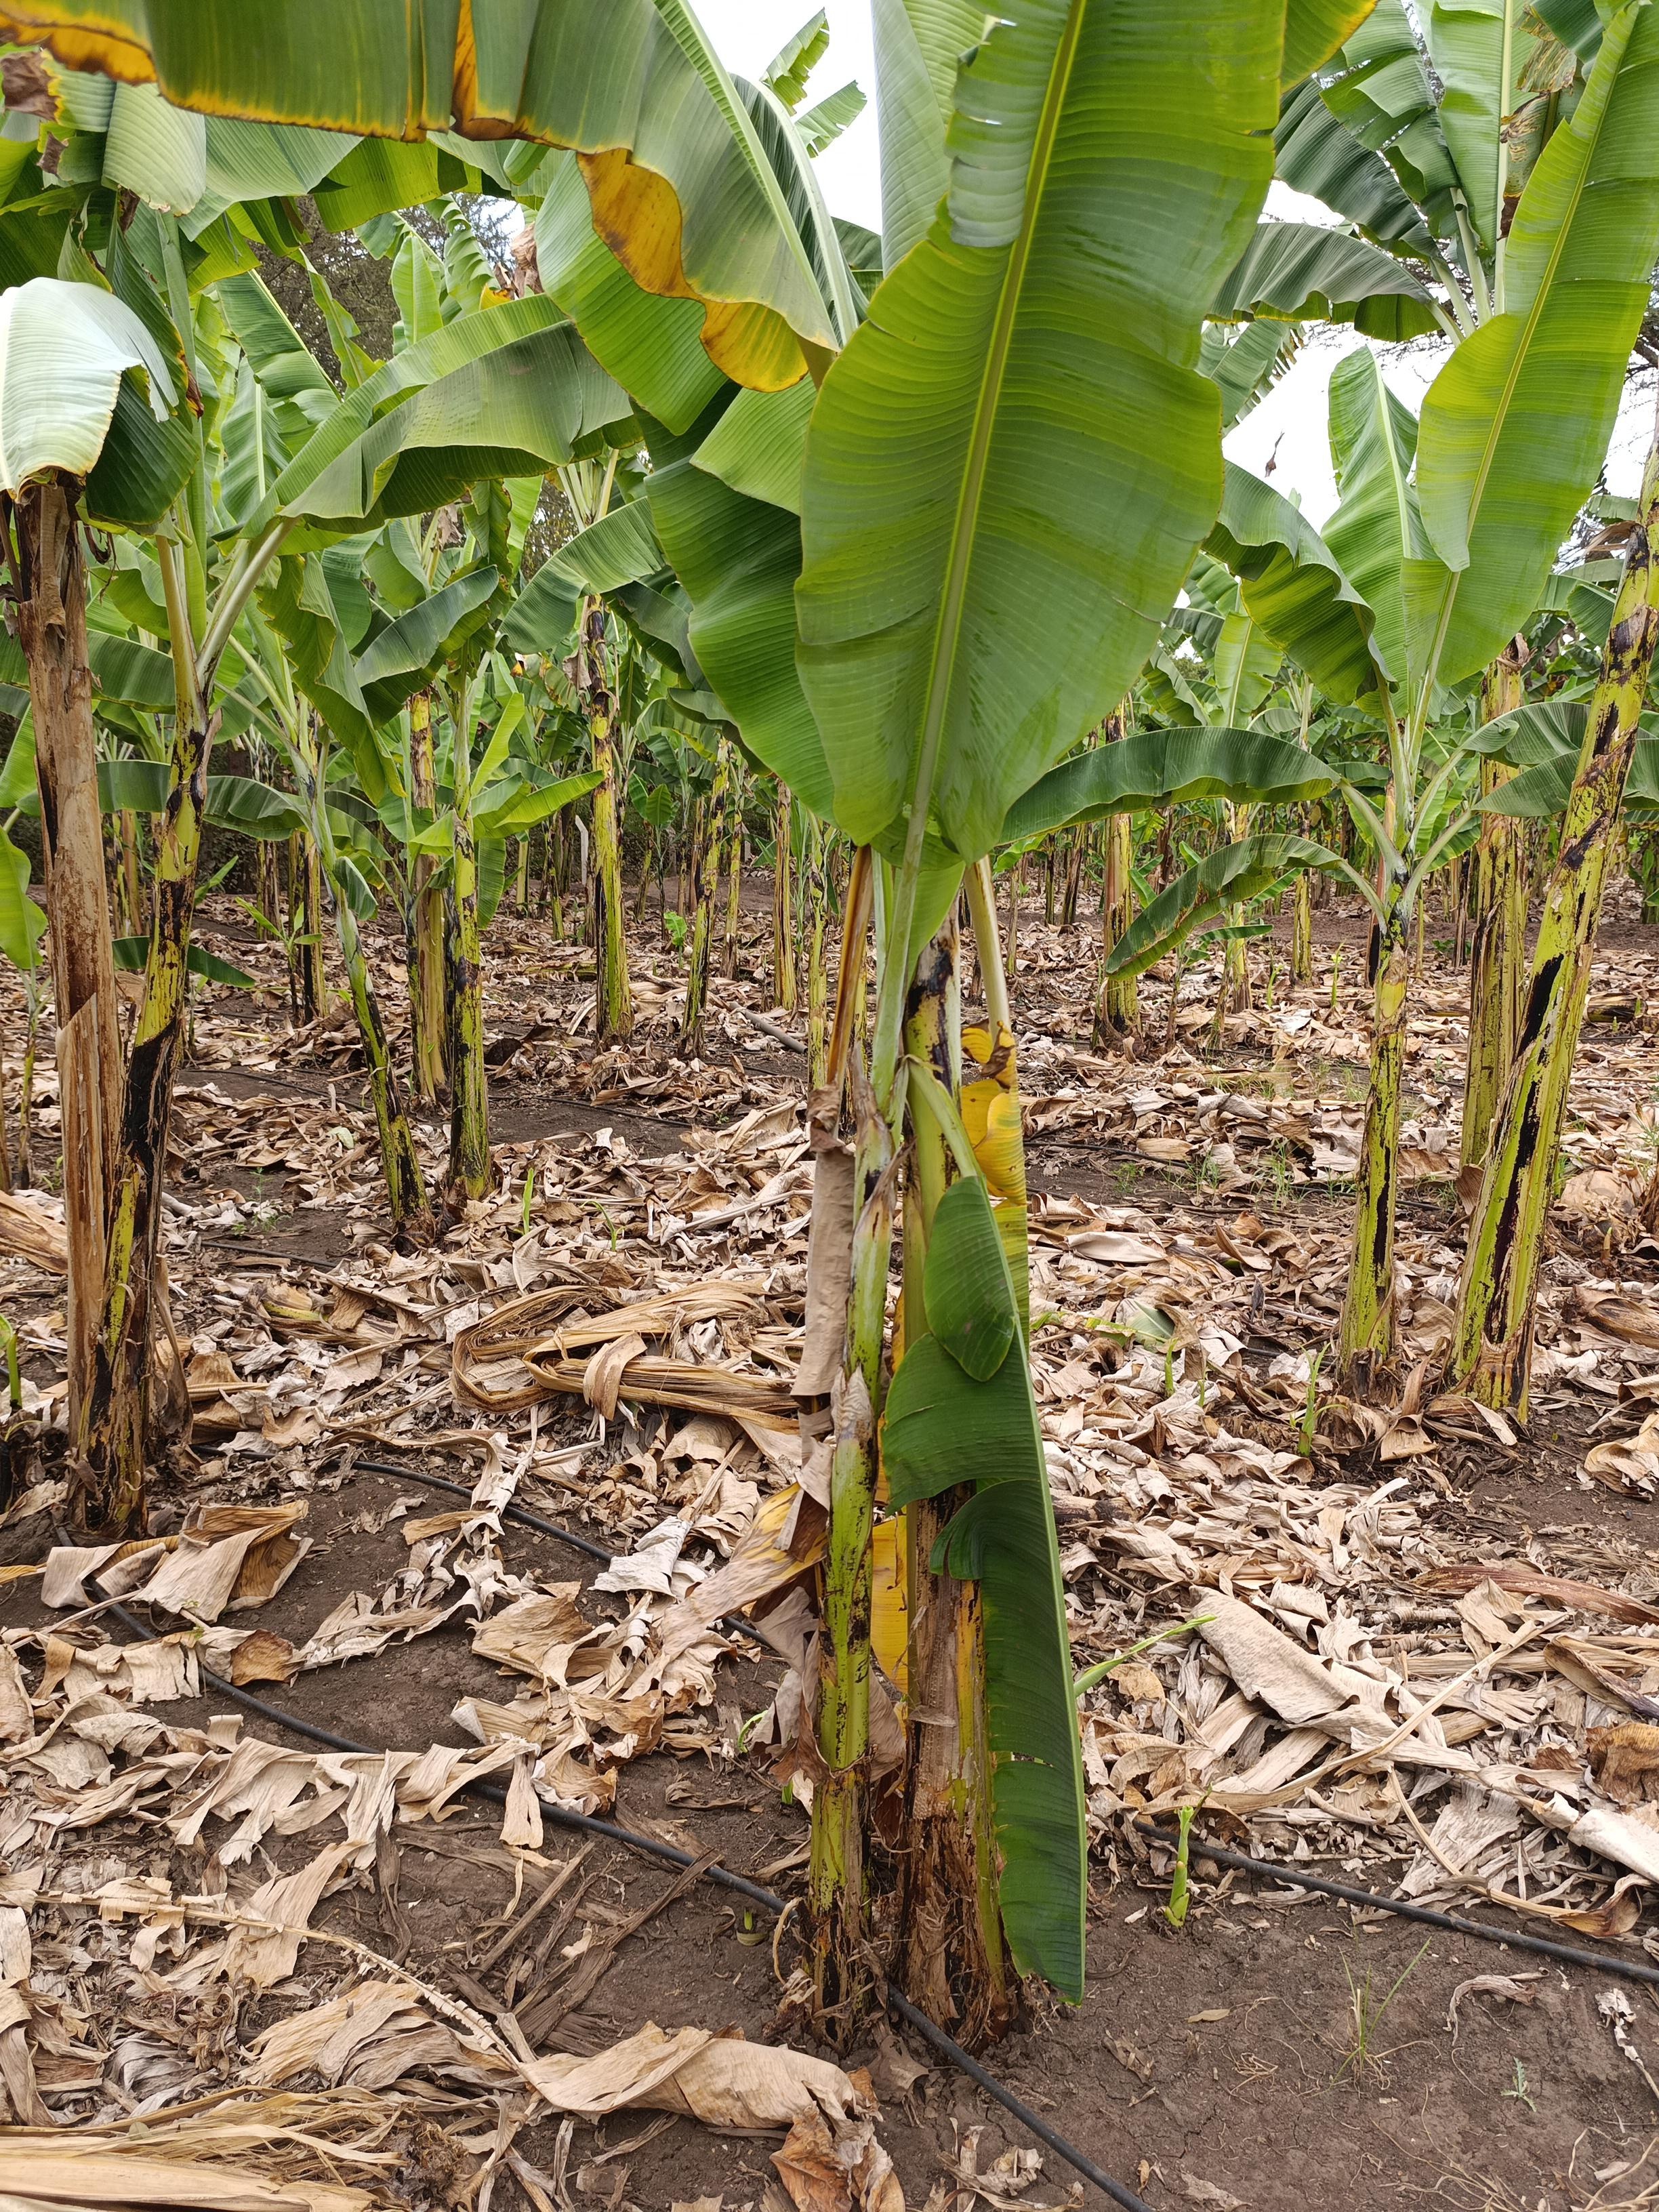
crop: banana
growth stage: vegetative
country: Tanzania
